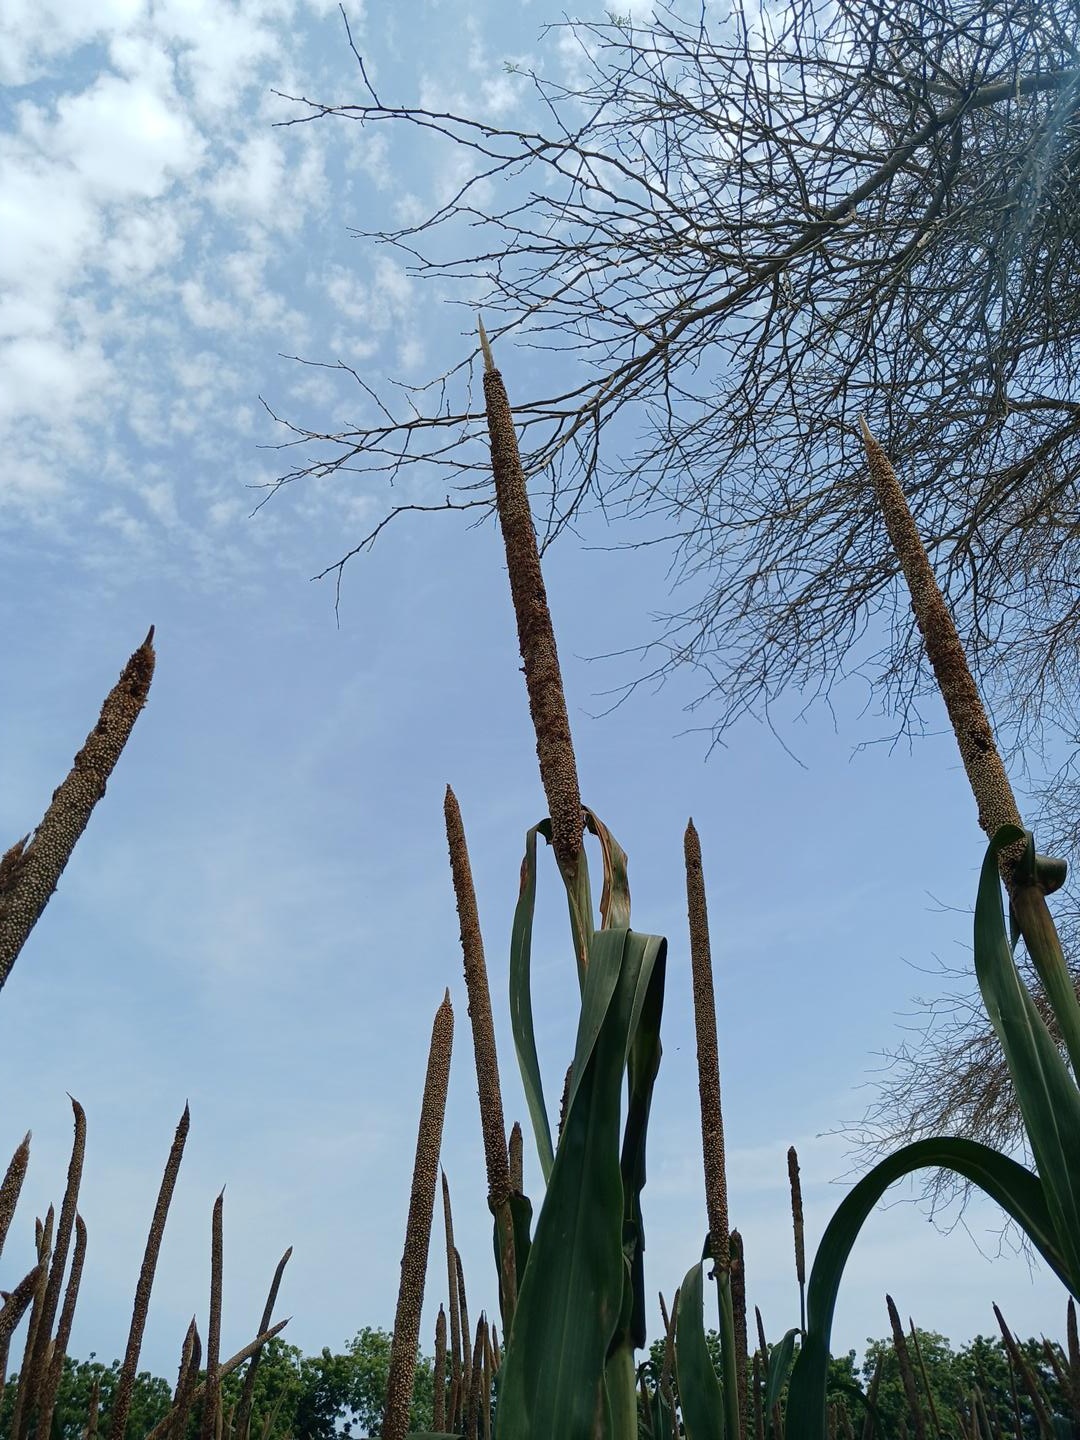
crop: pearl millet
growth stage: maturity
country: Senegal
